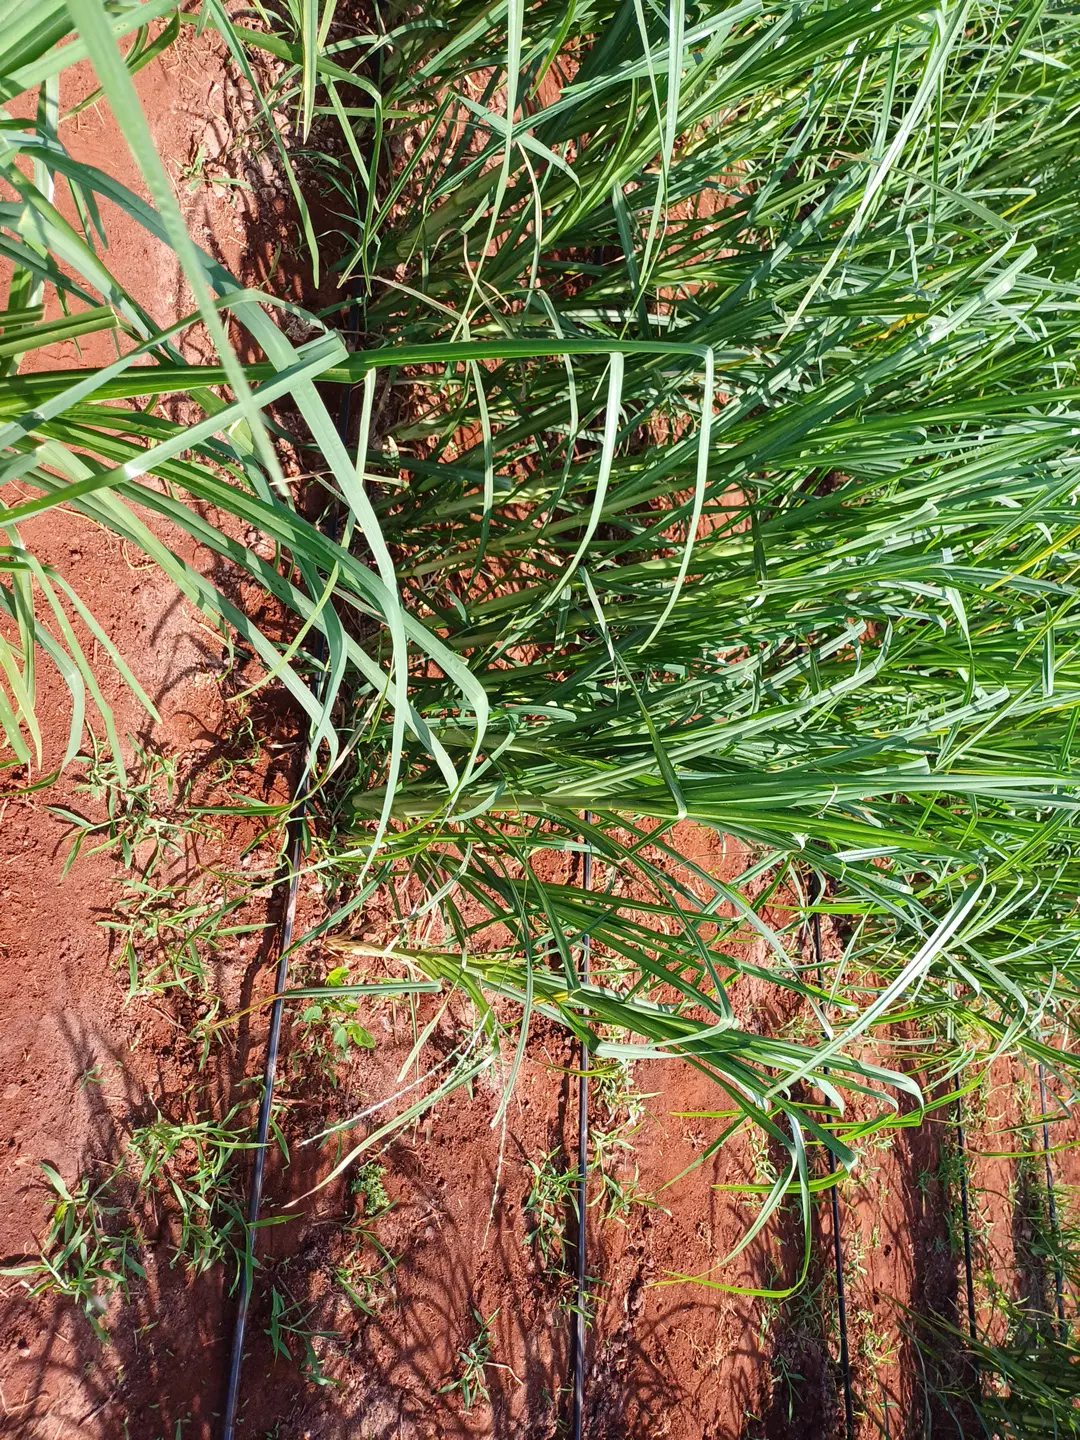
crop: finger millet
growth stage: flowering
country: Kenya
